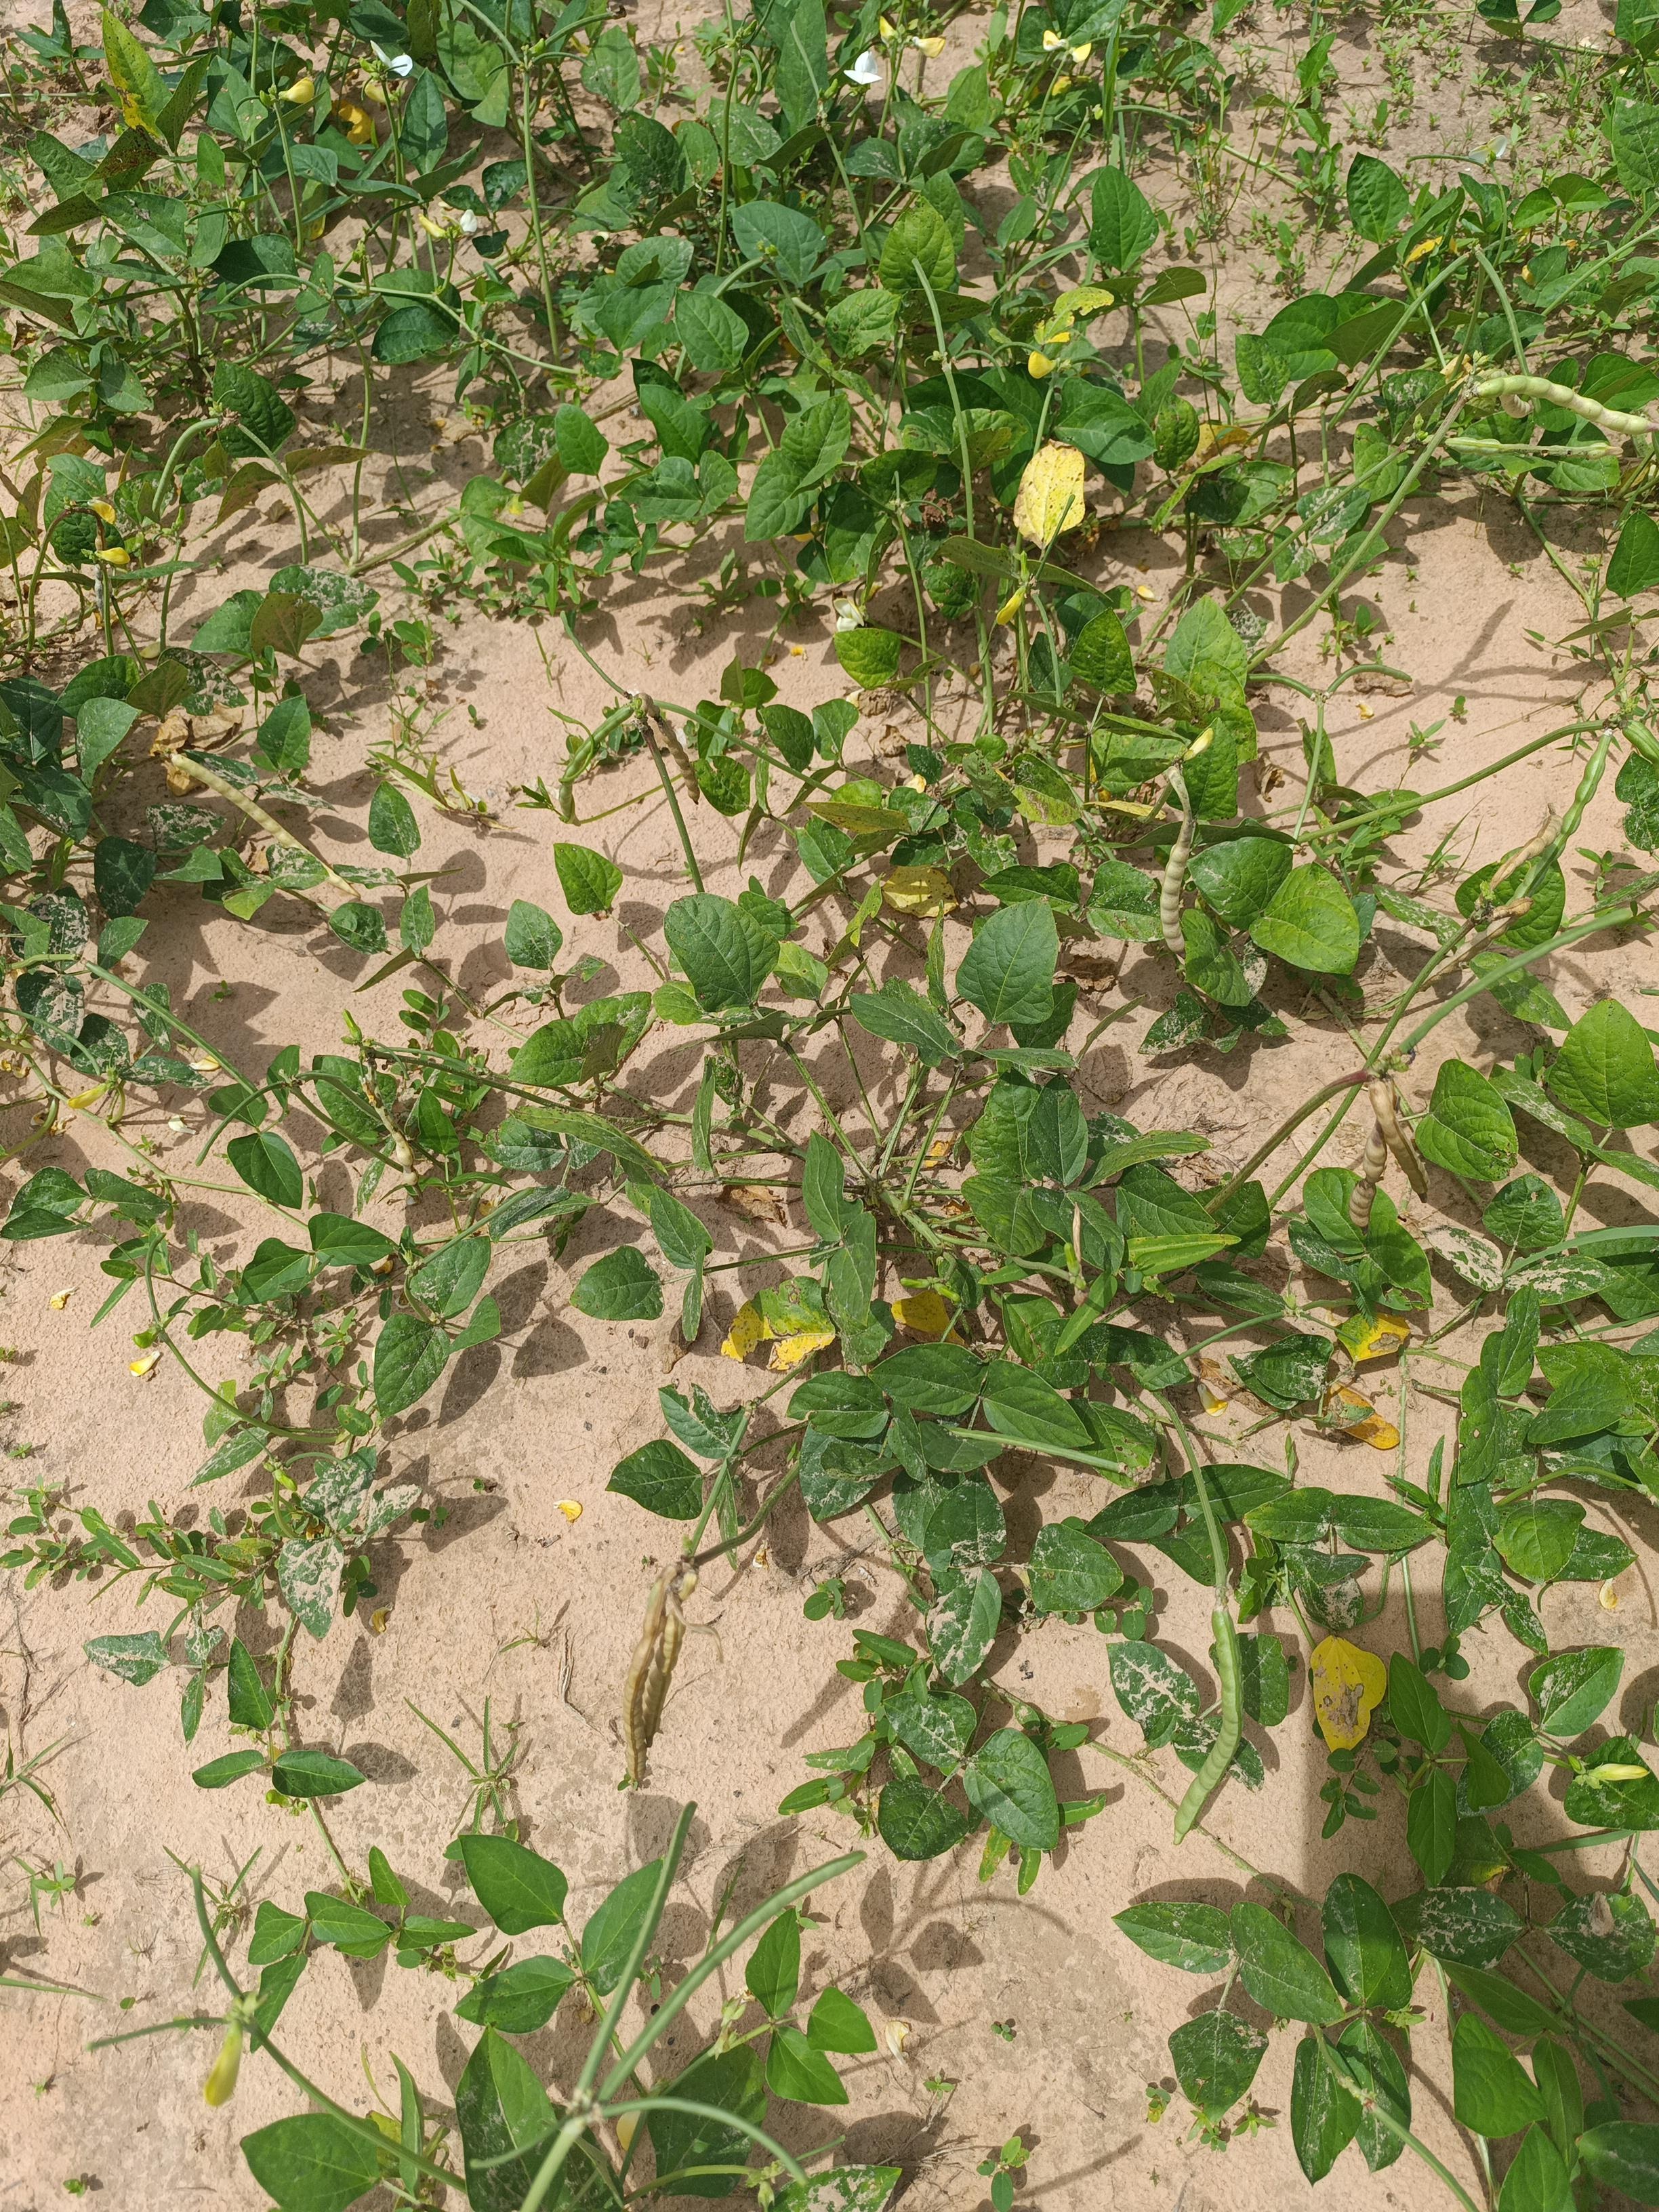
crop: cowpea
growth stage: maturity
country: Nigeria
